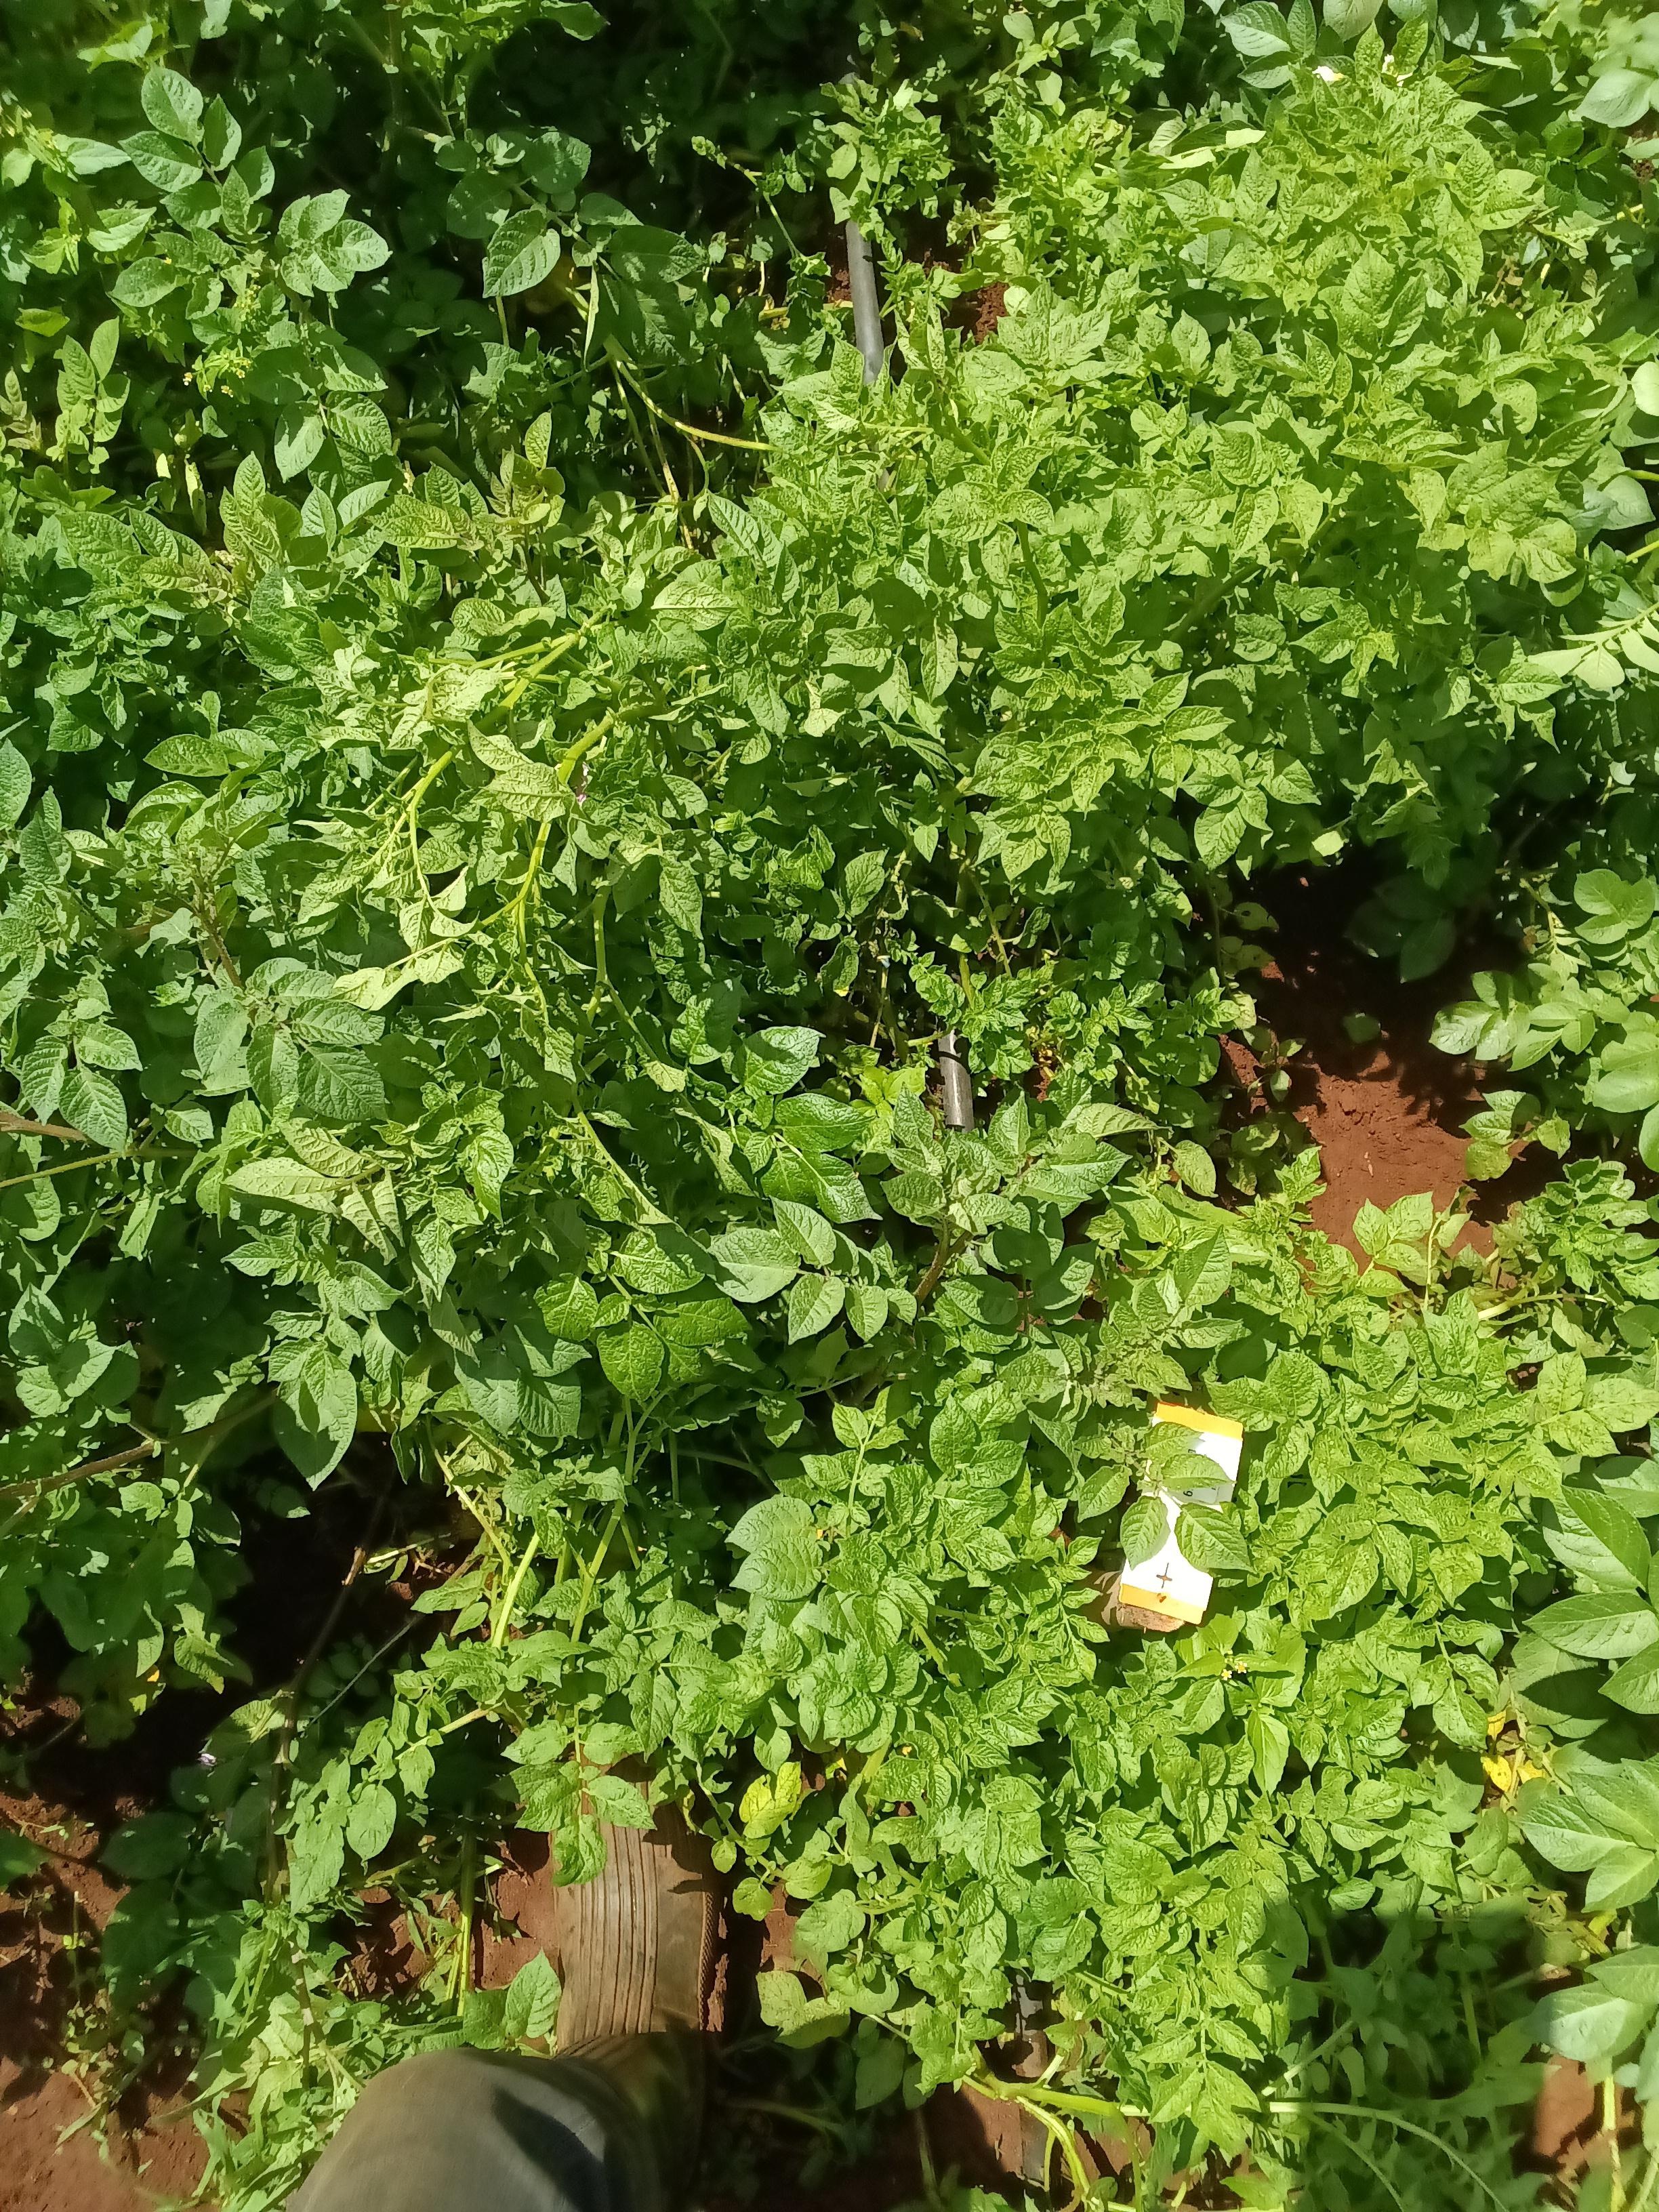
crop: potato
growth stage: vegetative
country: Kenya
